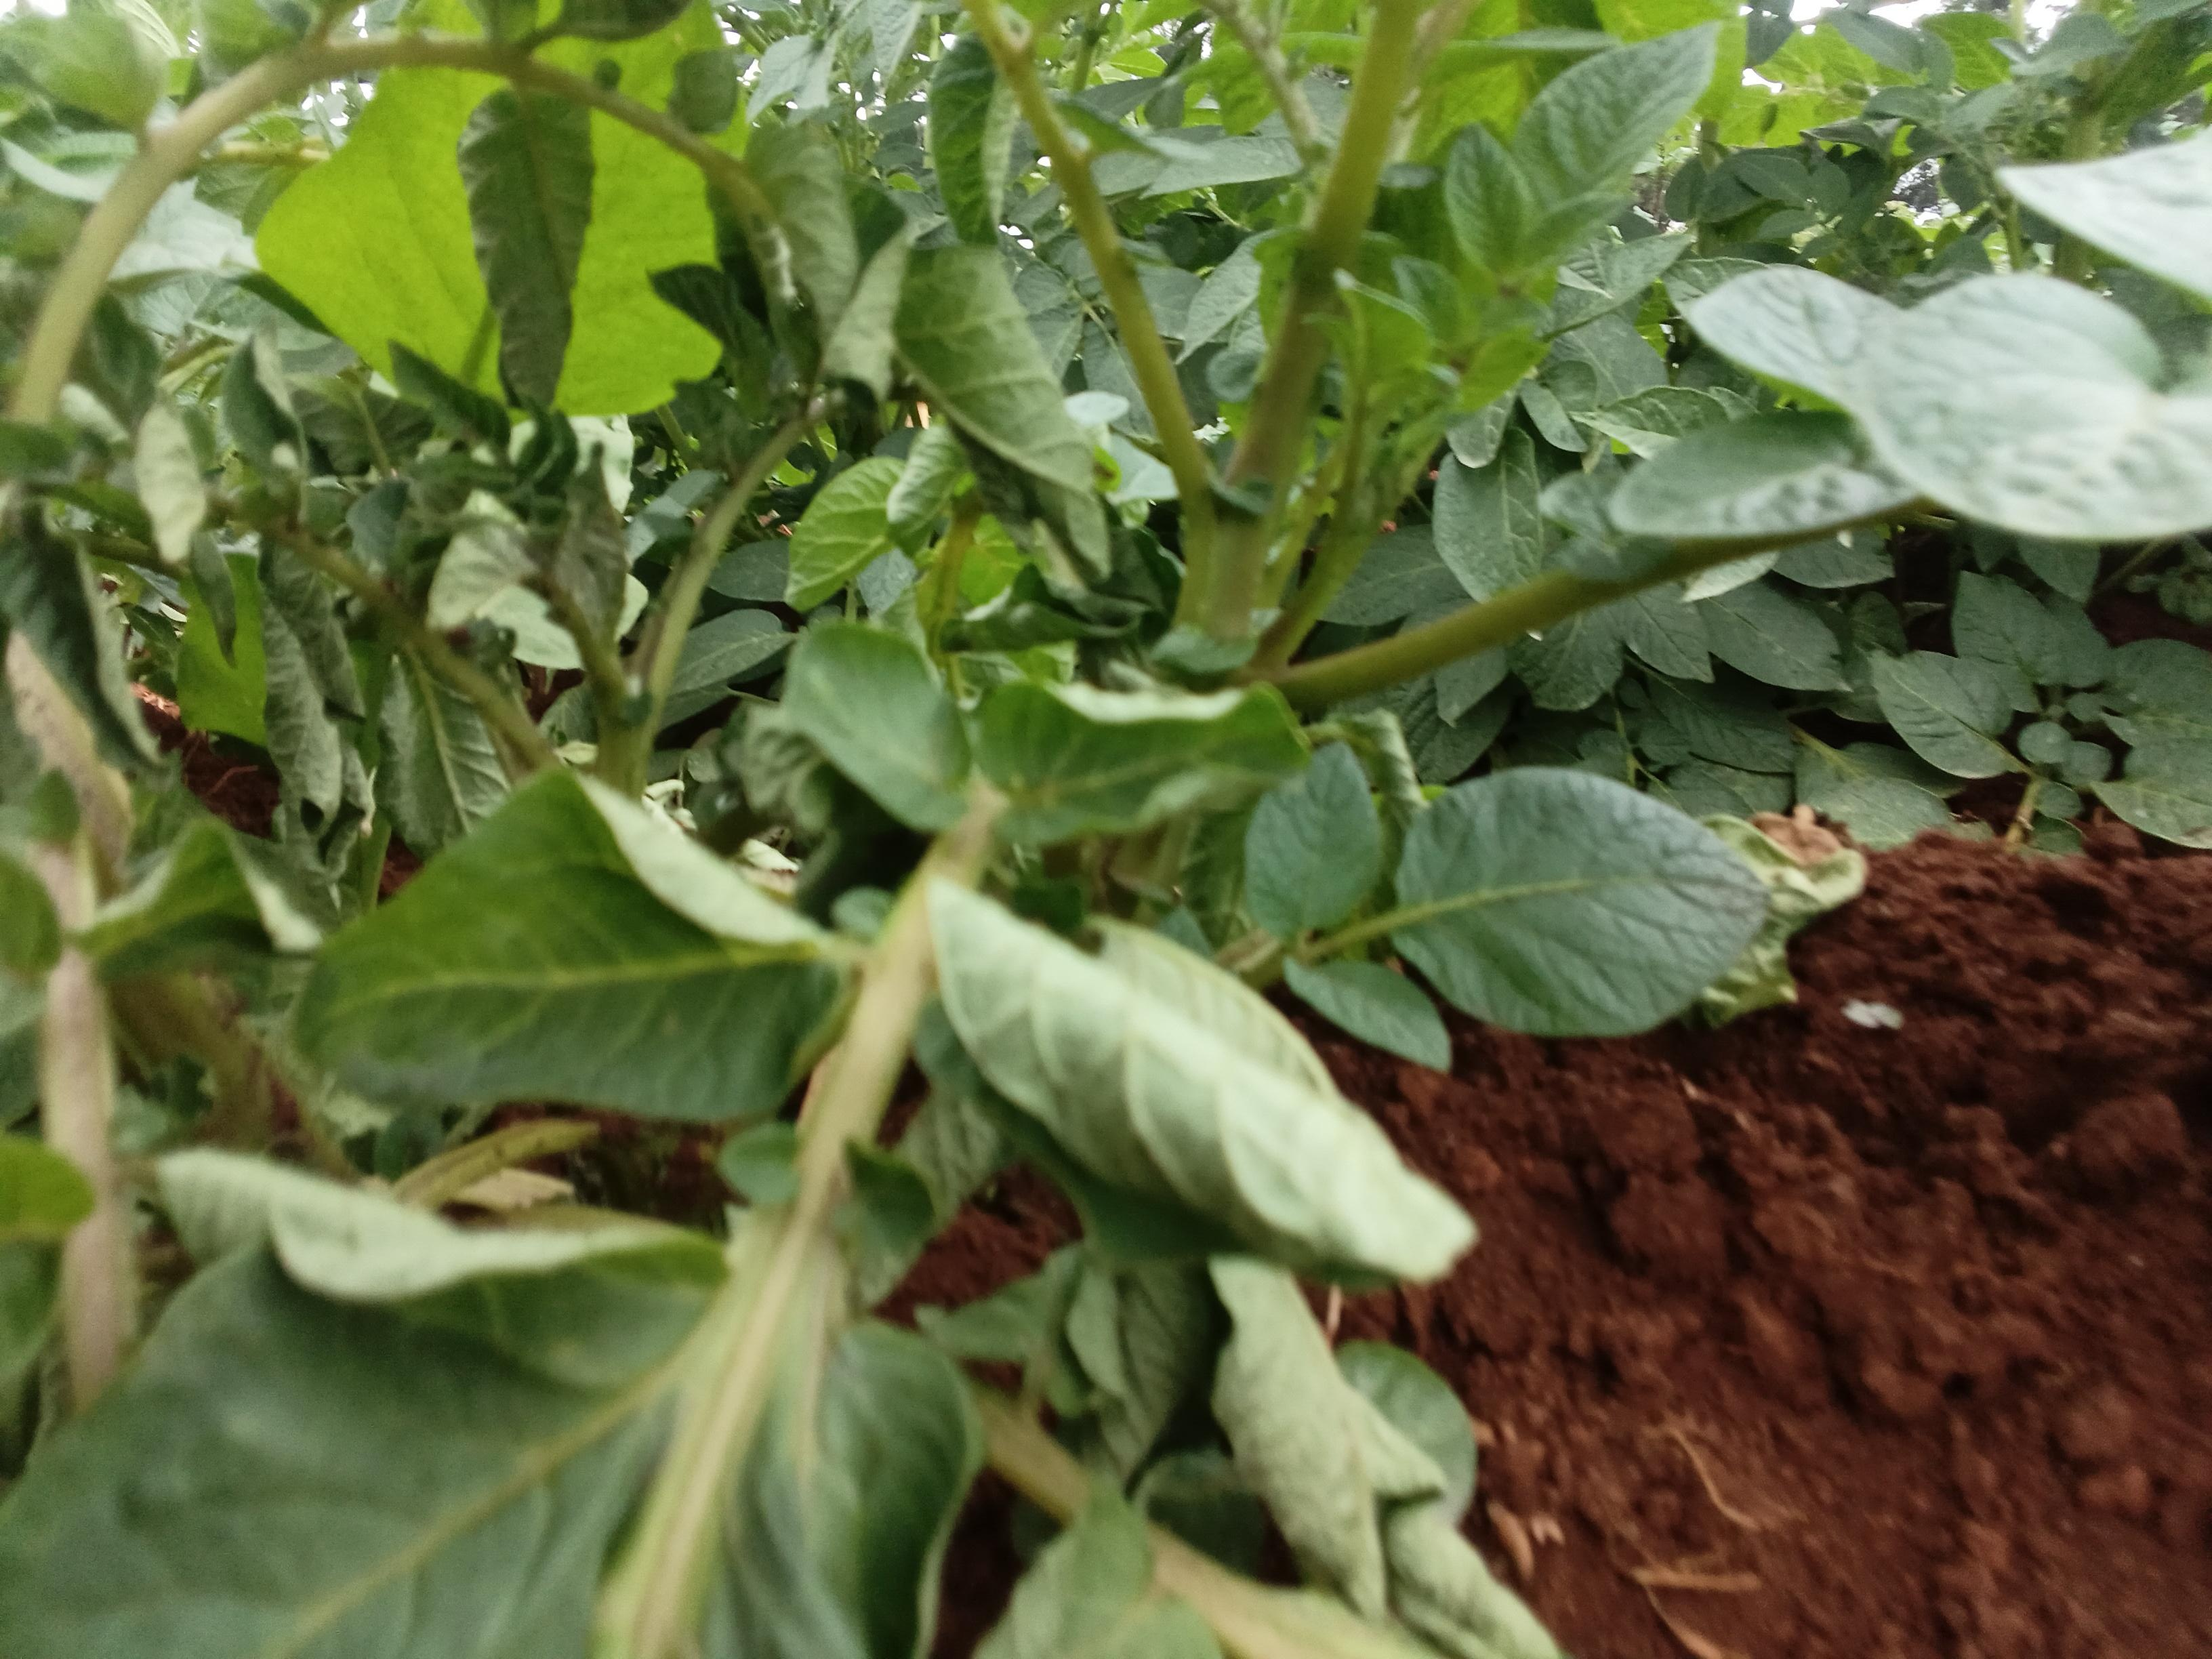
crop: potato
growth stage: vegetative
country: Kenya
